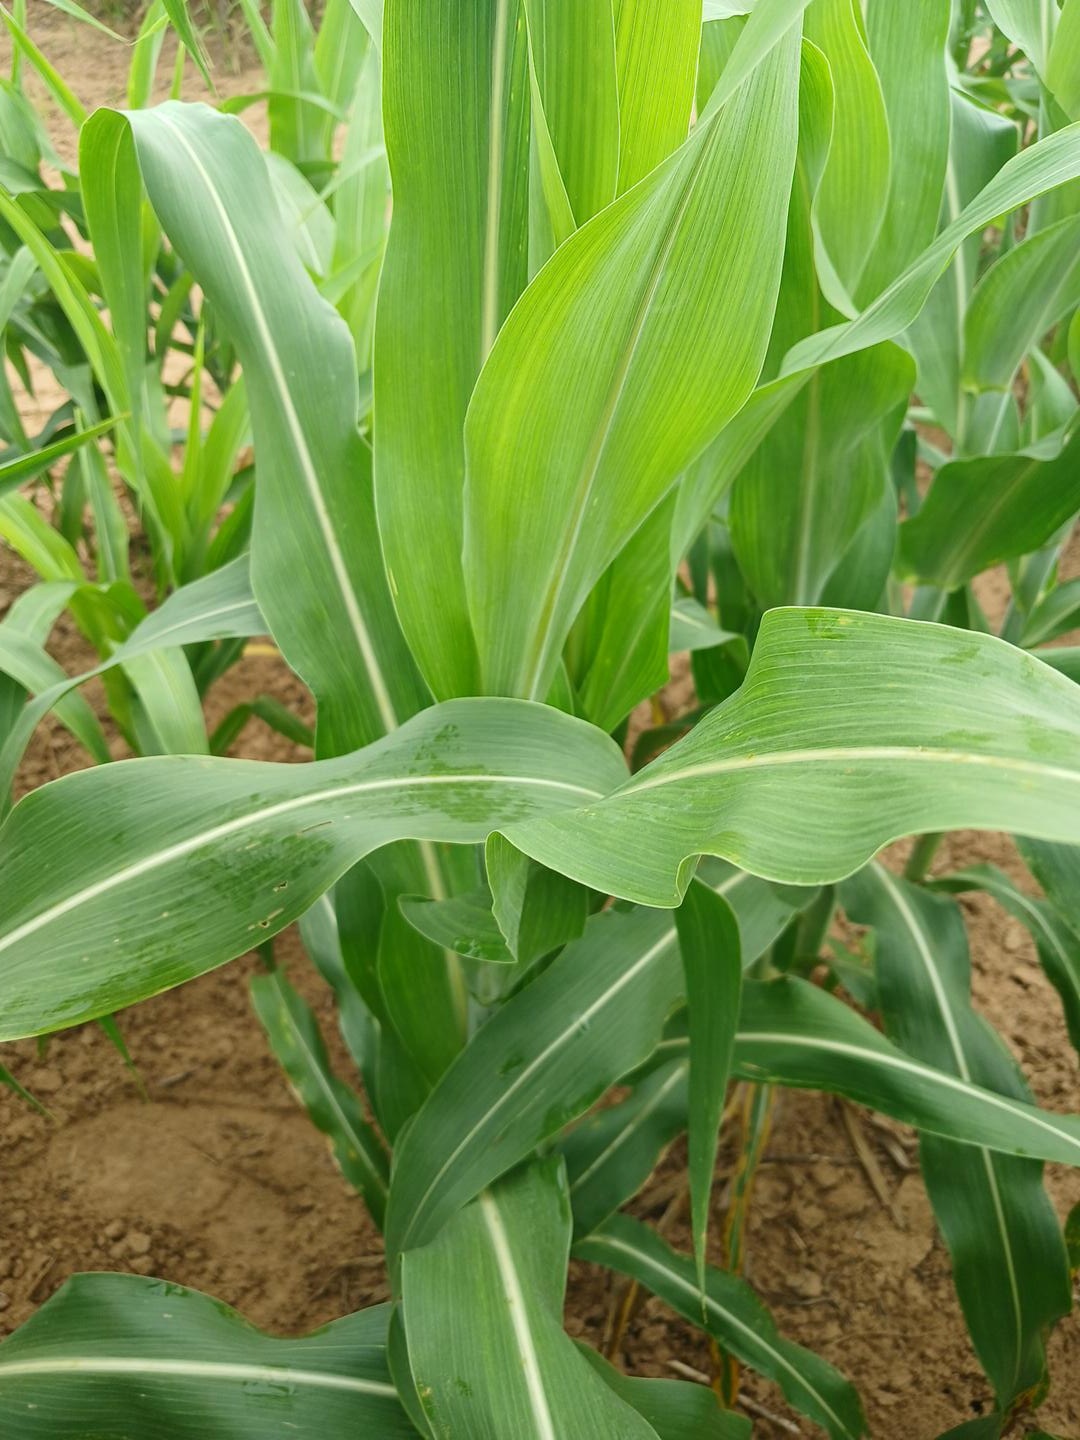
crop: sorghum
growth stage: heading tuber
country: Senegal
